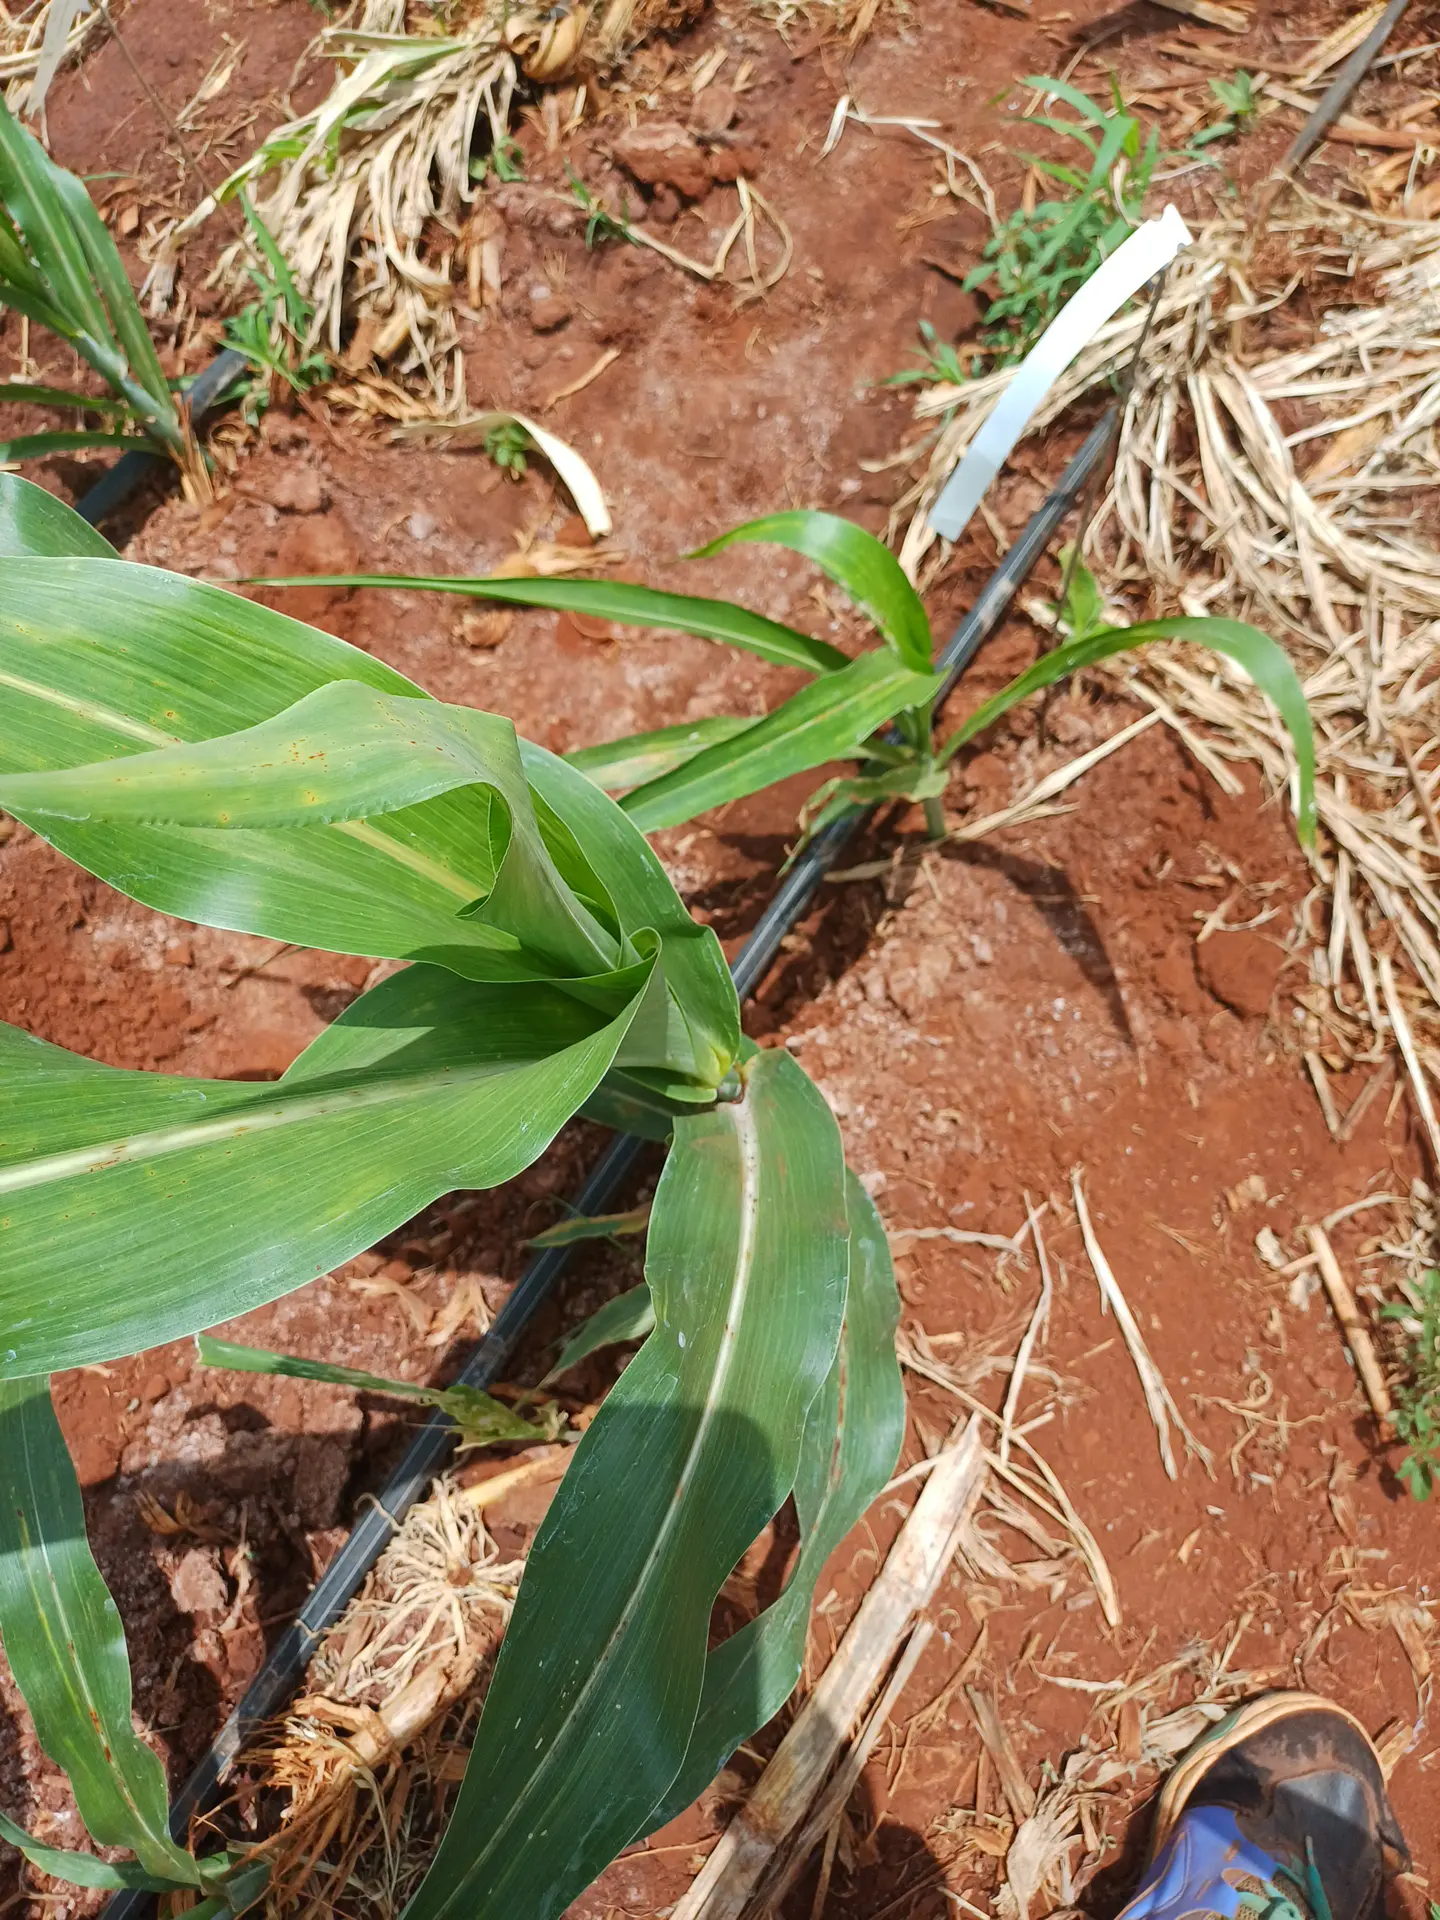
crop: sorghum
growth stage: vegetative
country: Kenya
